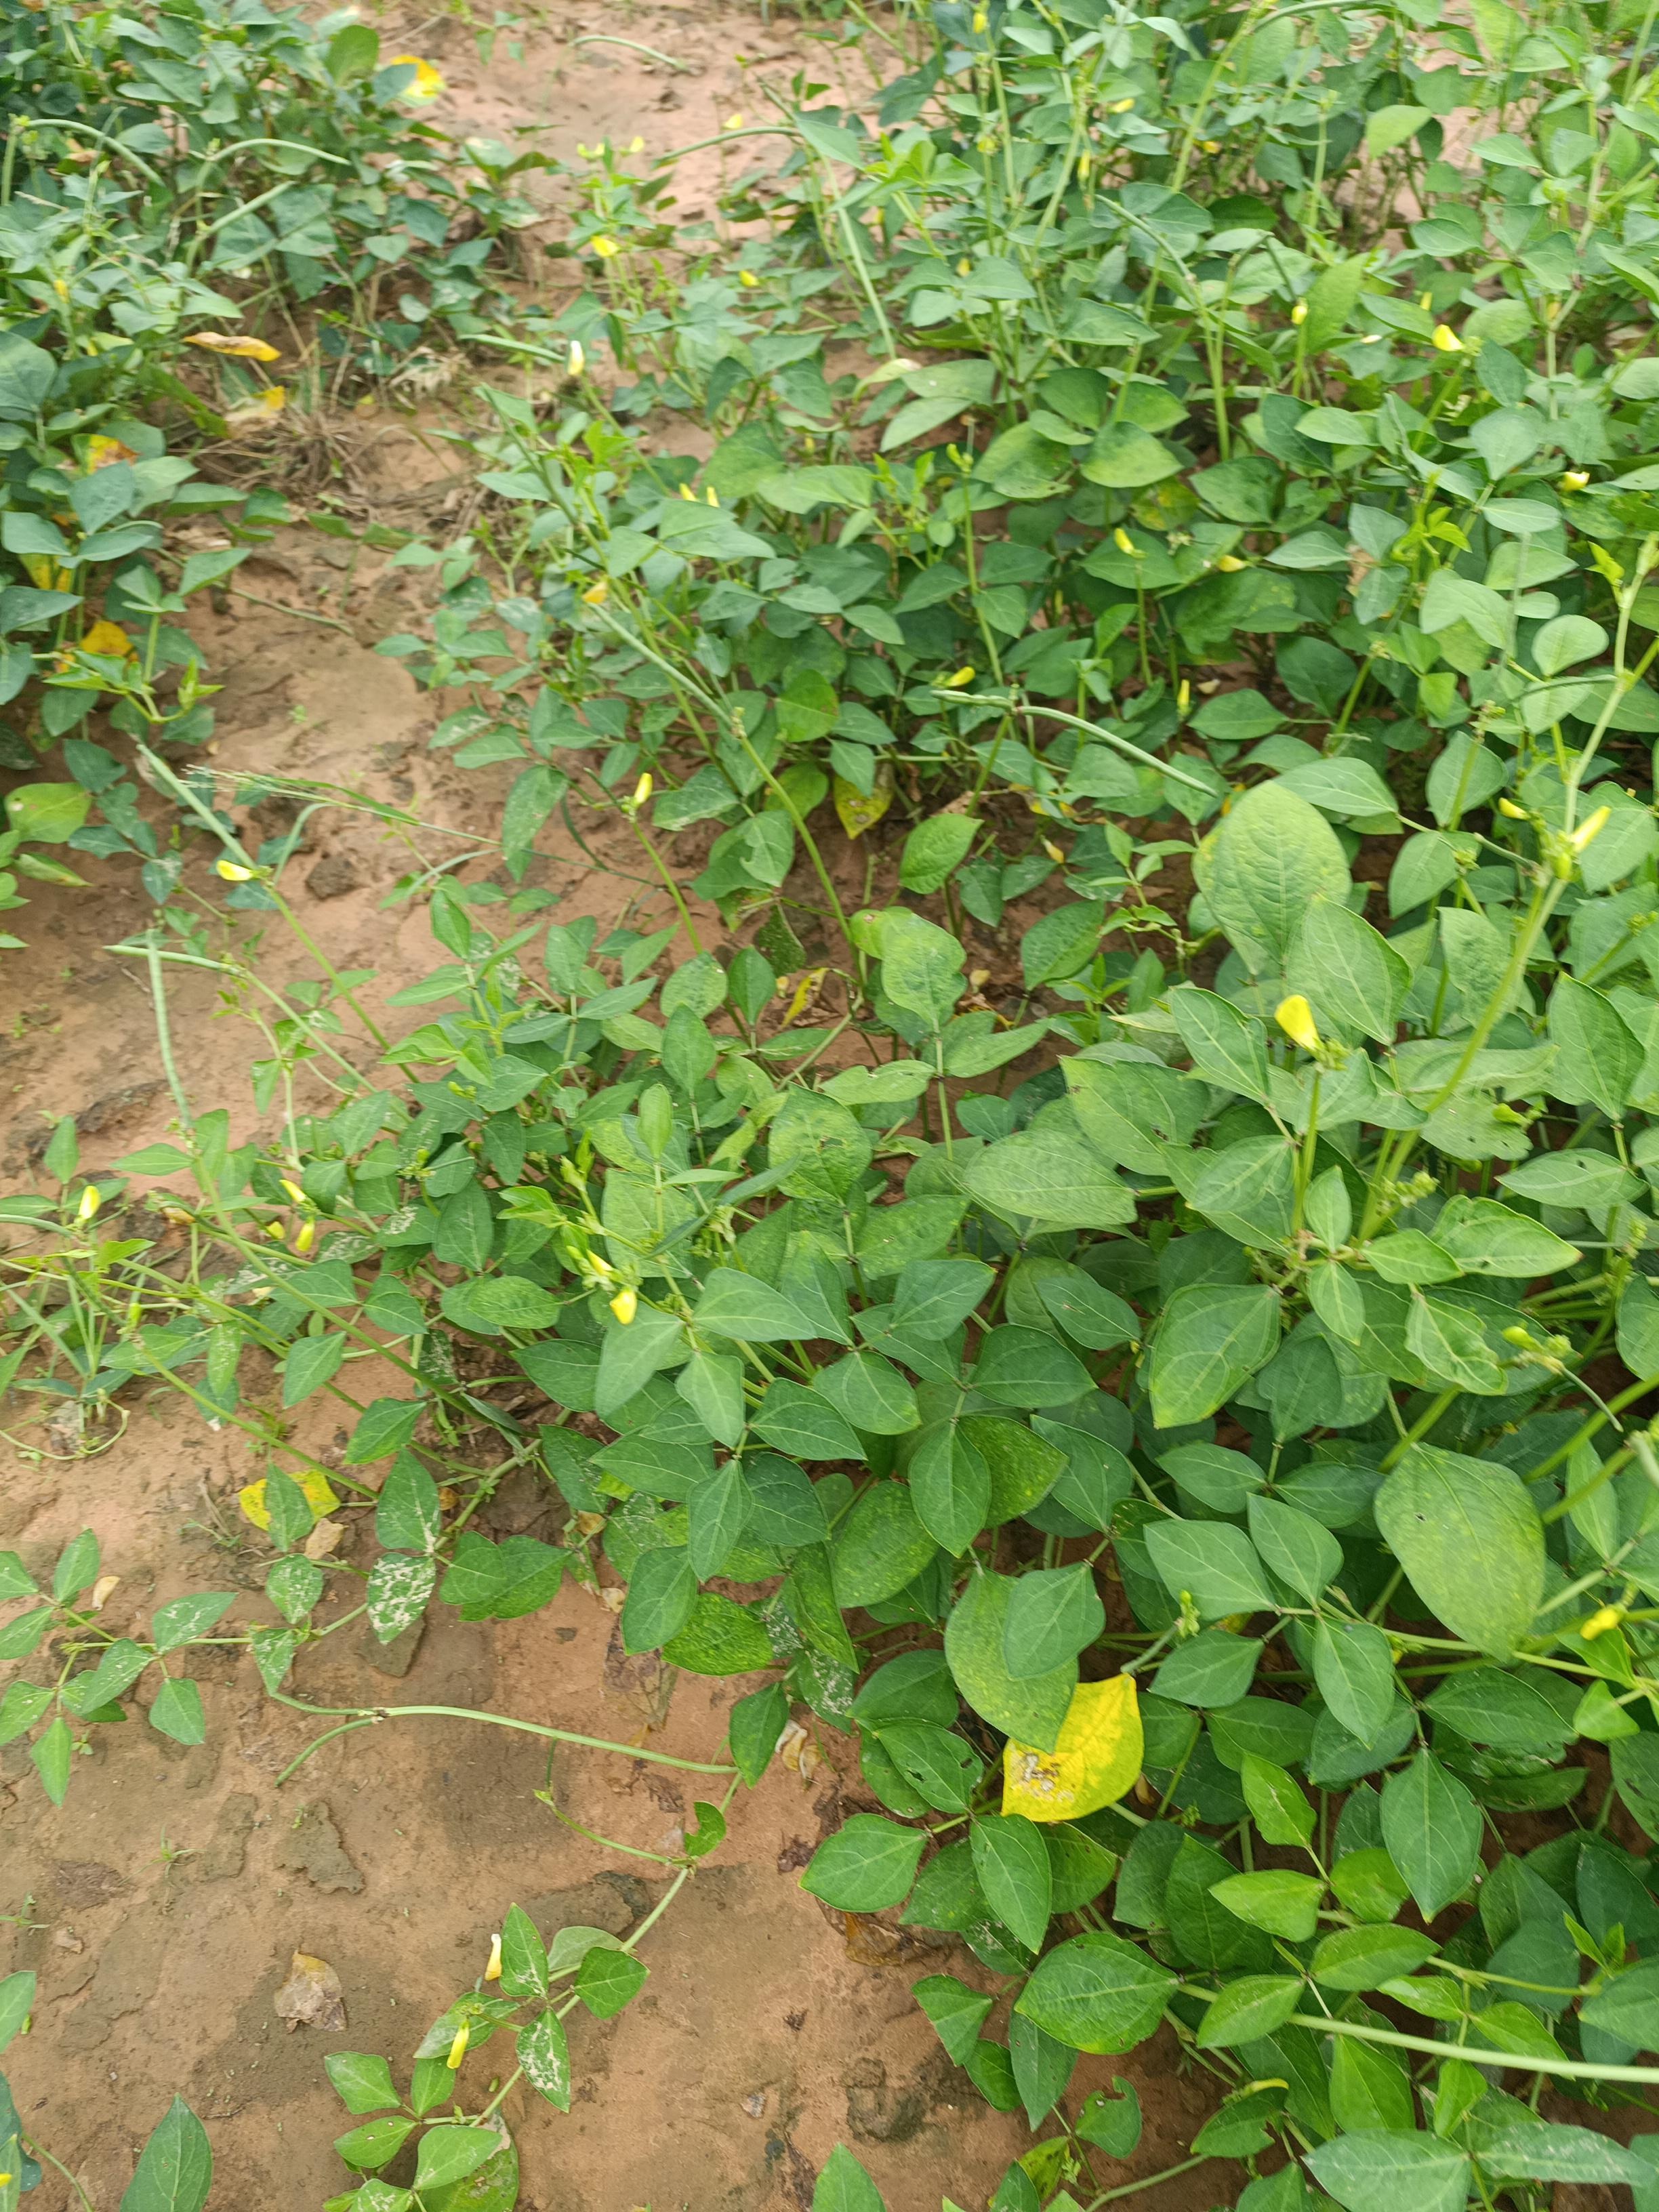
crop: cowpea
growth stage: development pod
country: Nigeria
